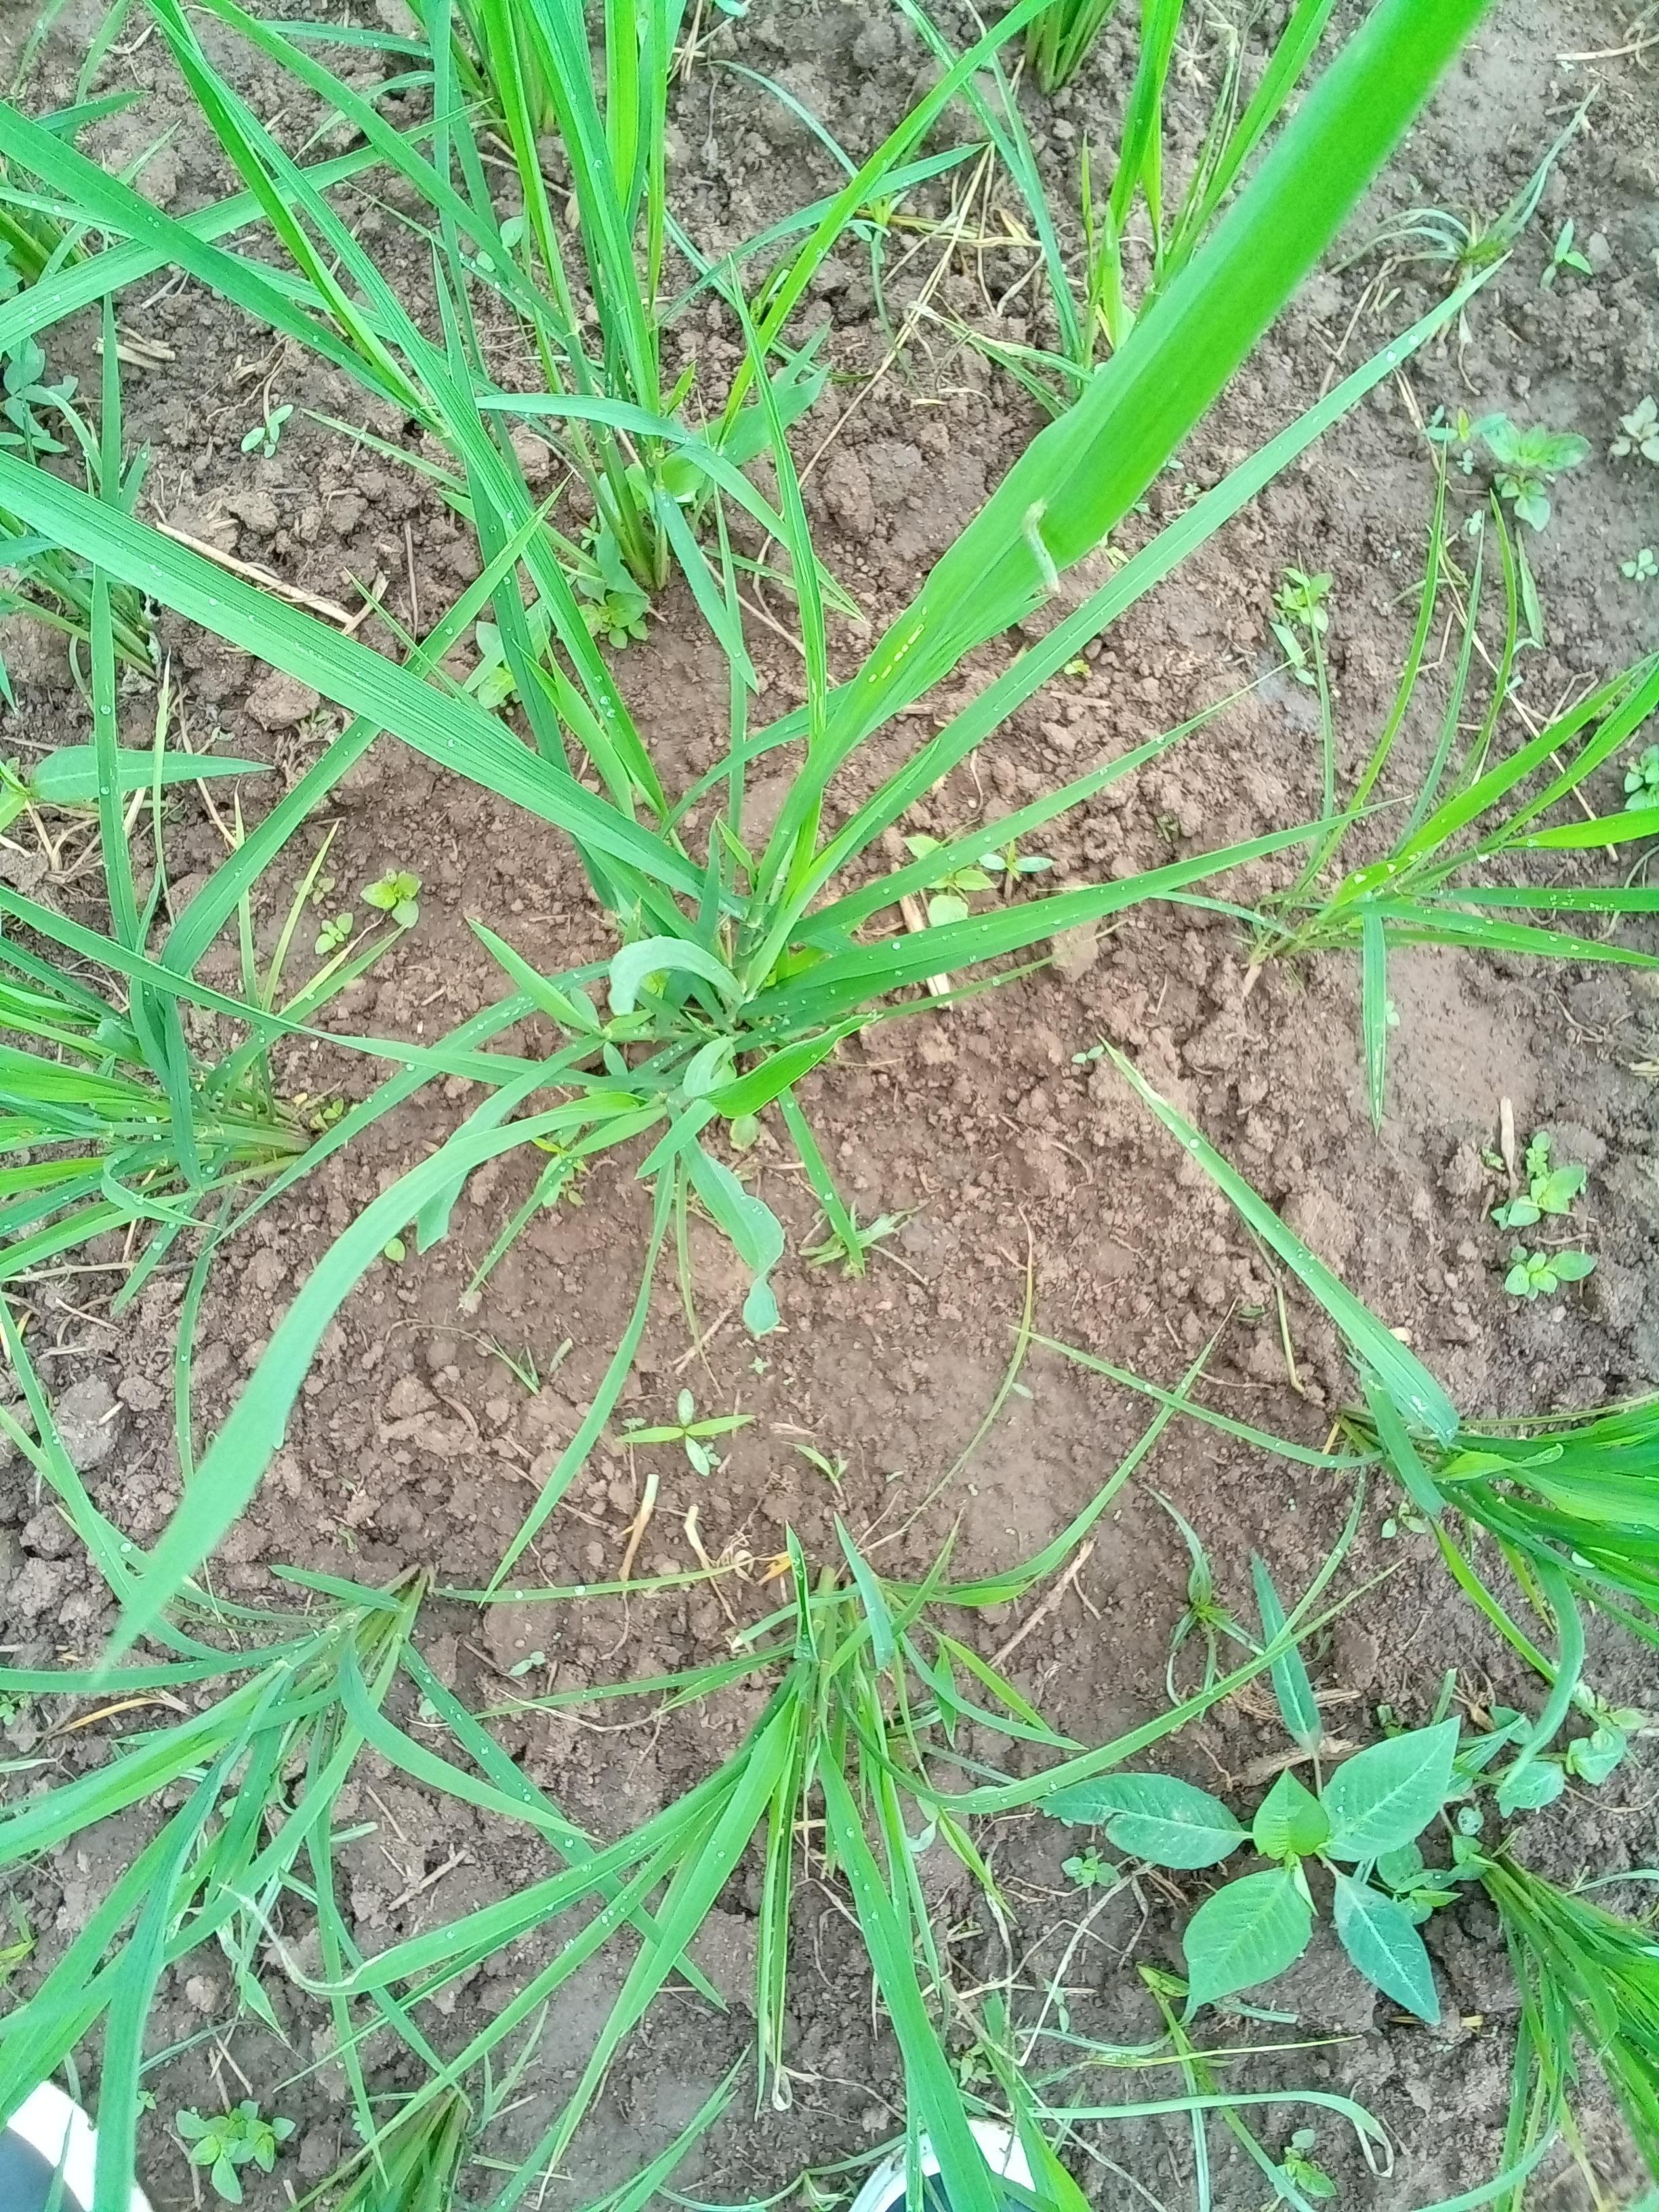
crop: rice
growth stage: tillering
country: Côte d'Ivoire
